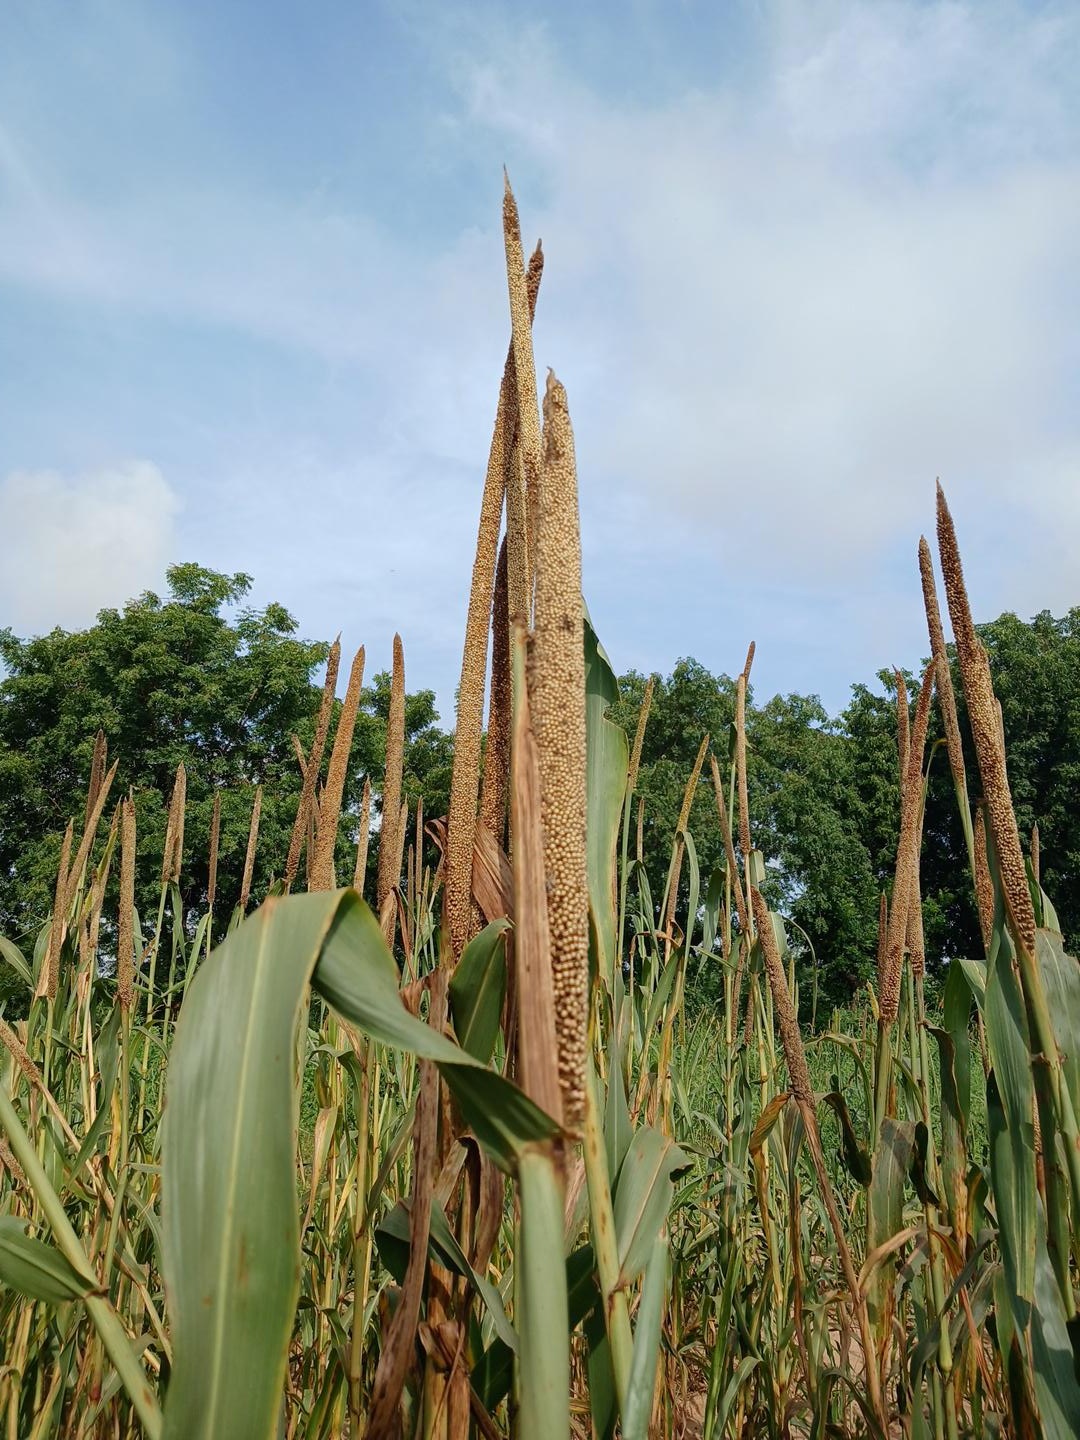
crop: pearl millet
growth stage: maturity
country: Senegal
